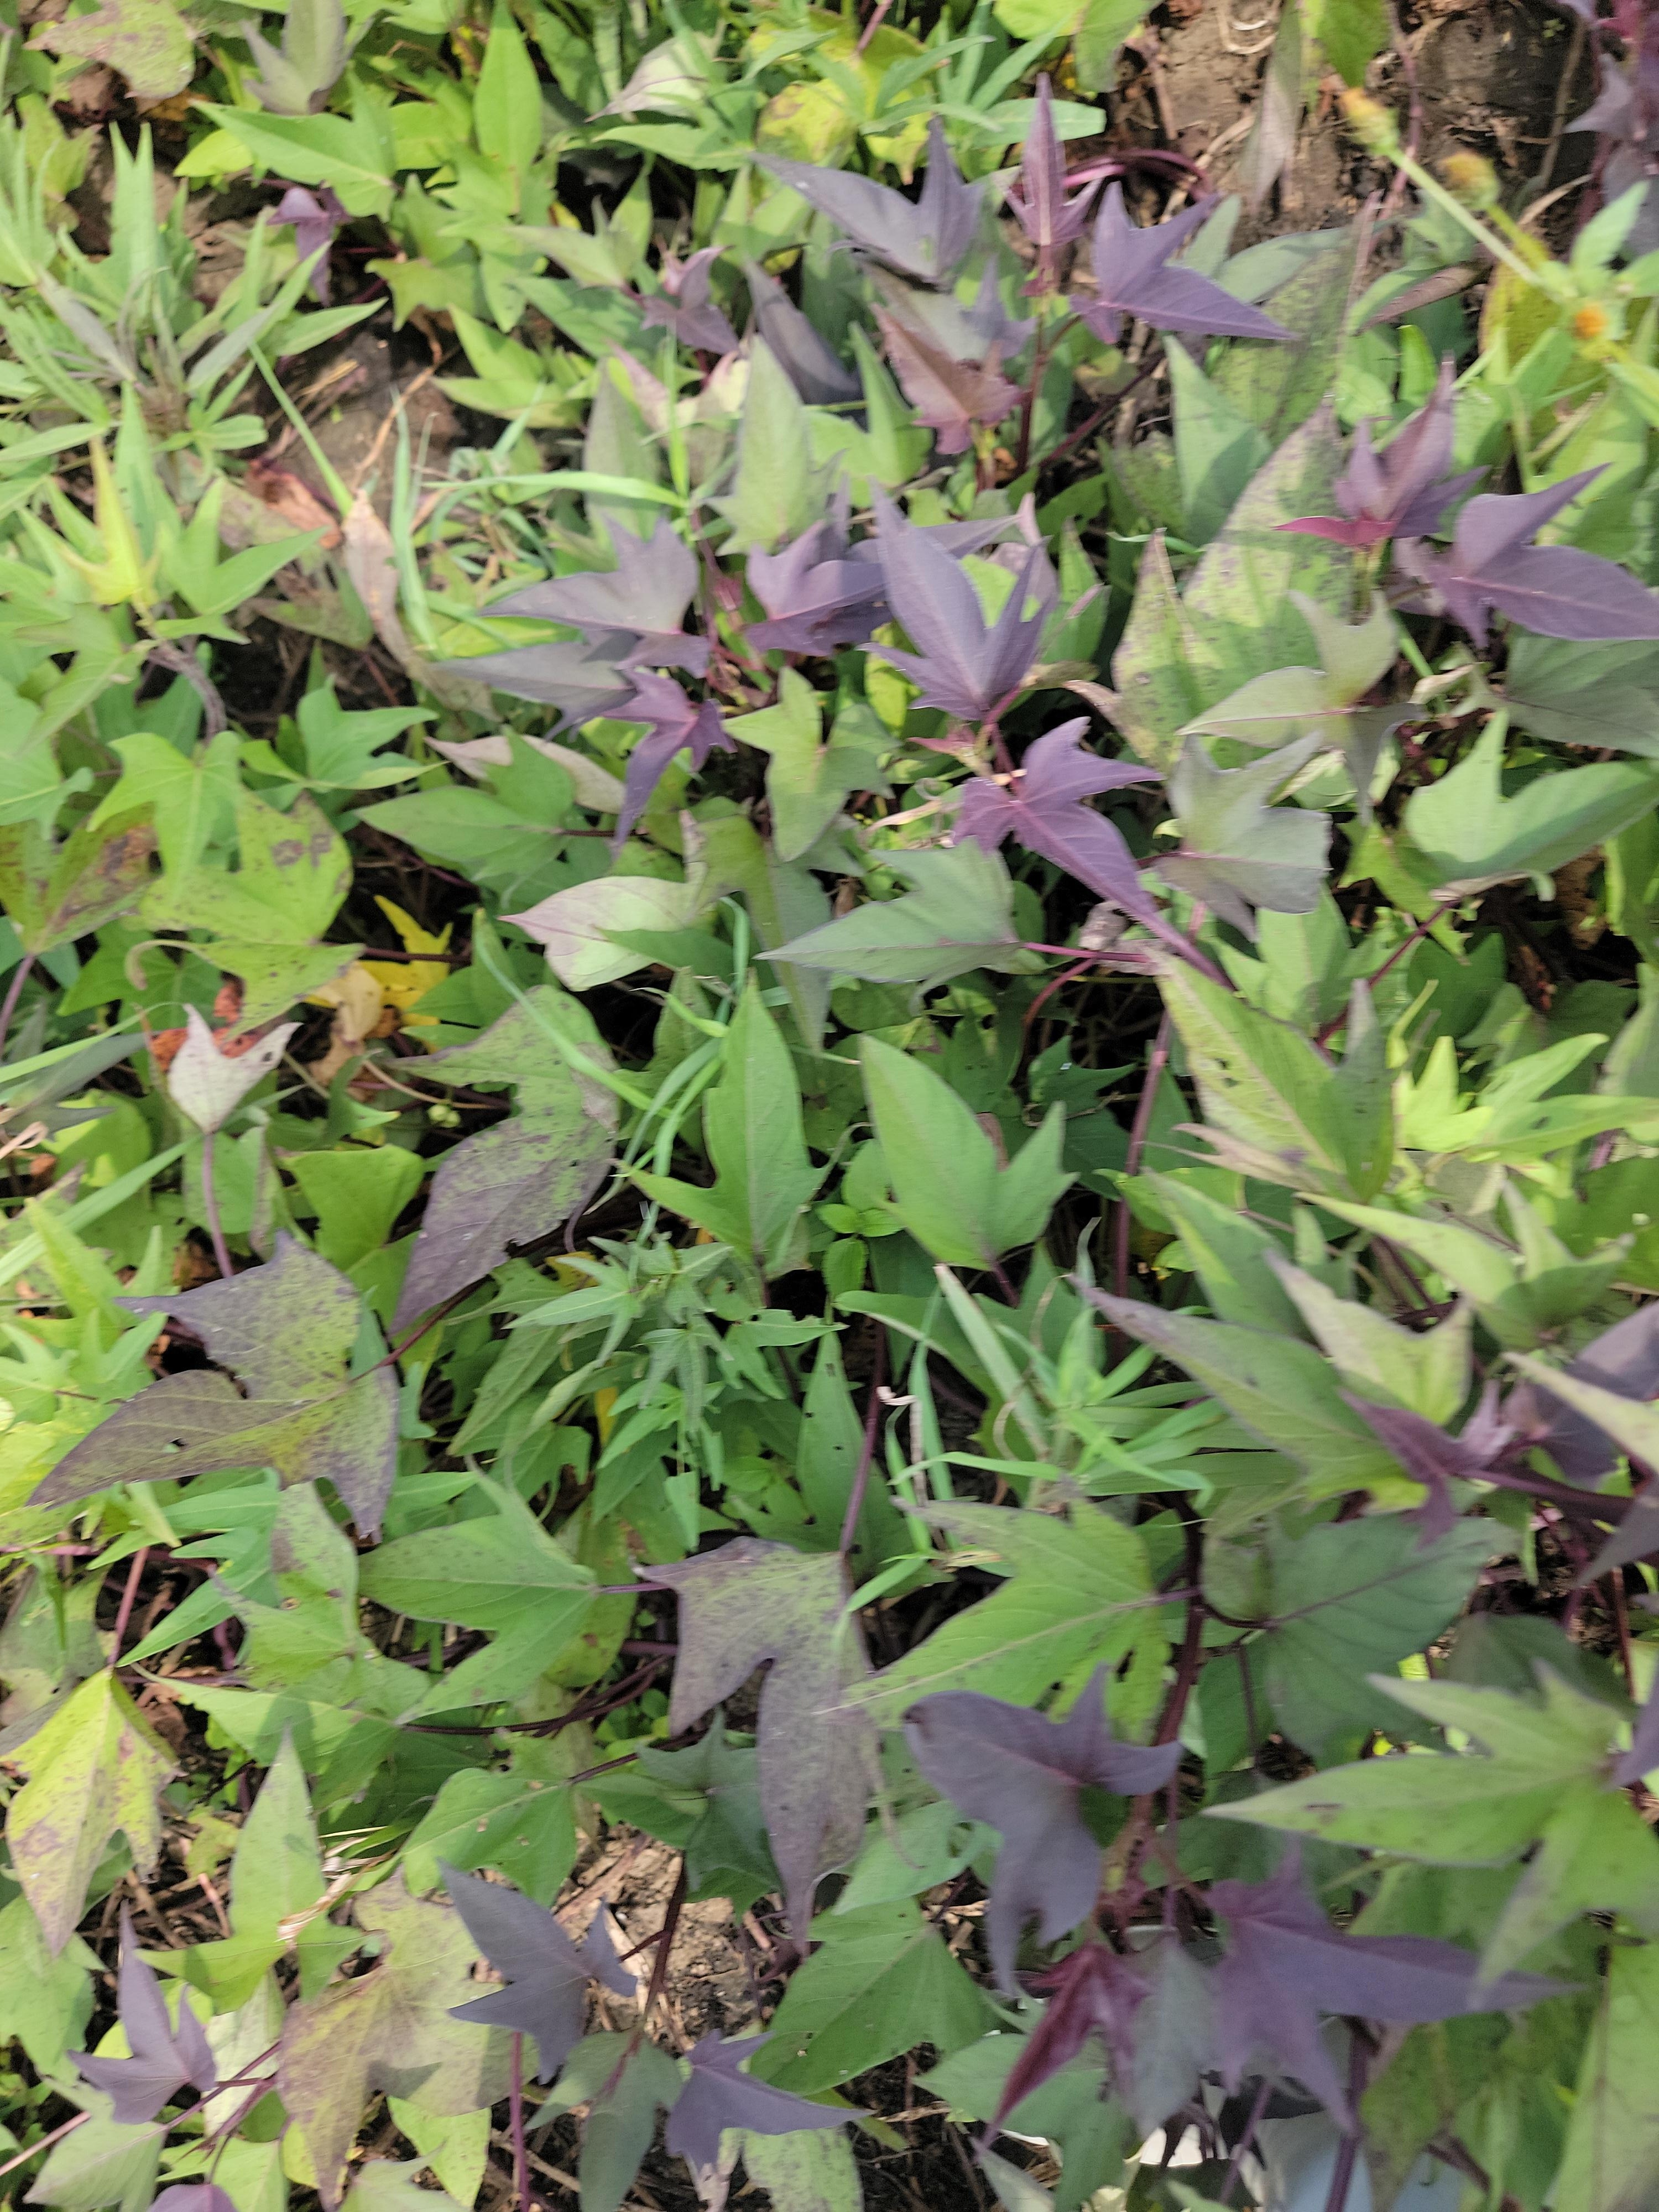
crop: sweet potato
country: Tanzania
